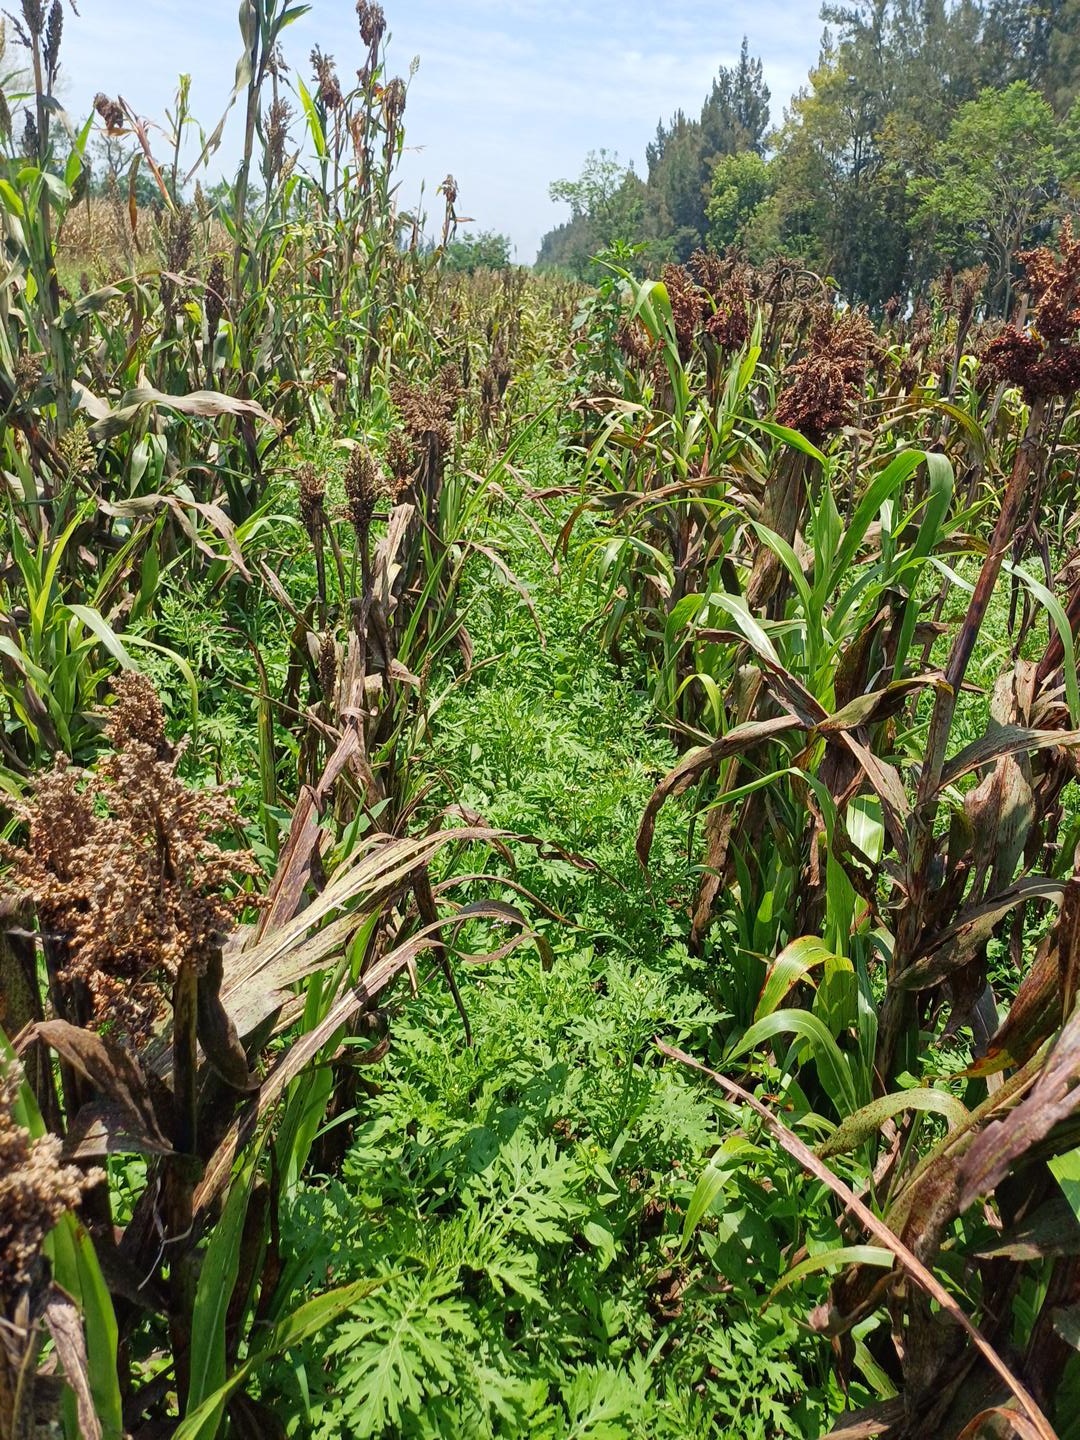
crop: sorghum
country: Kenya
